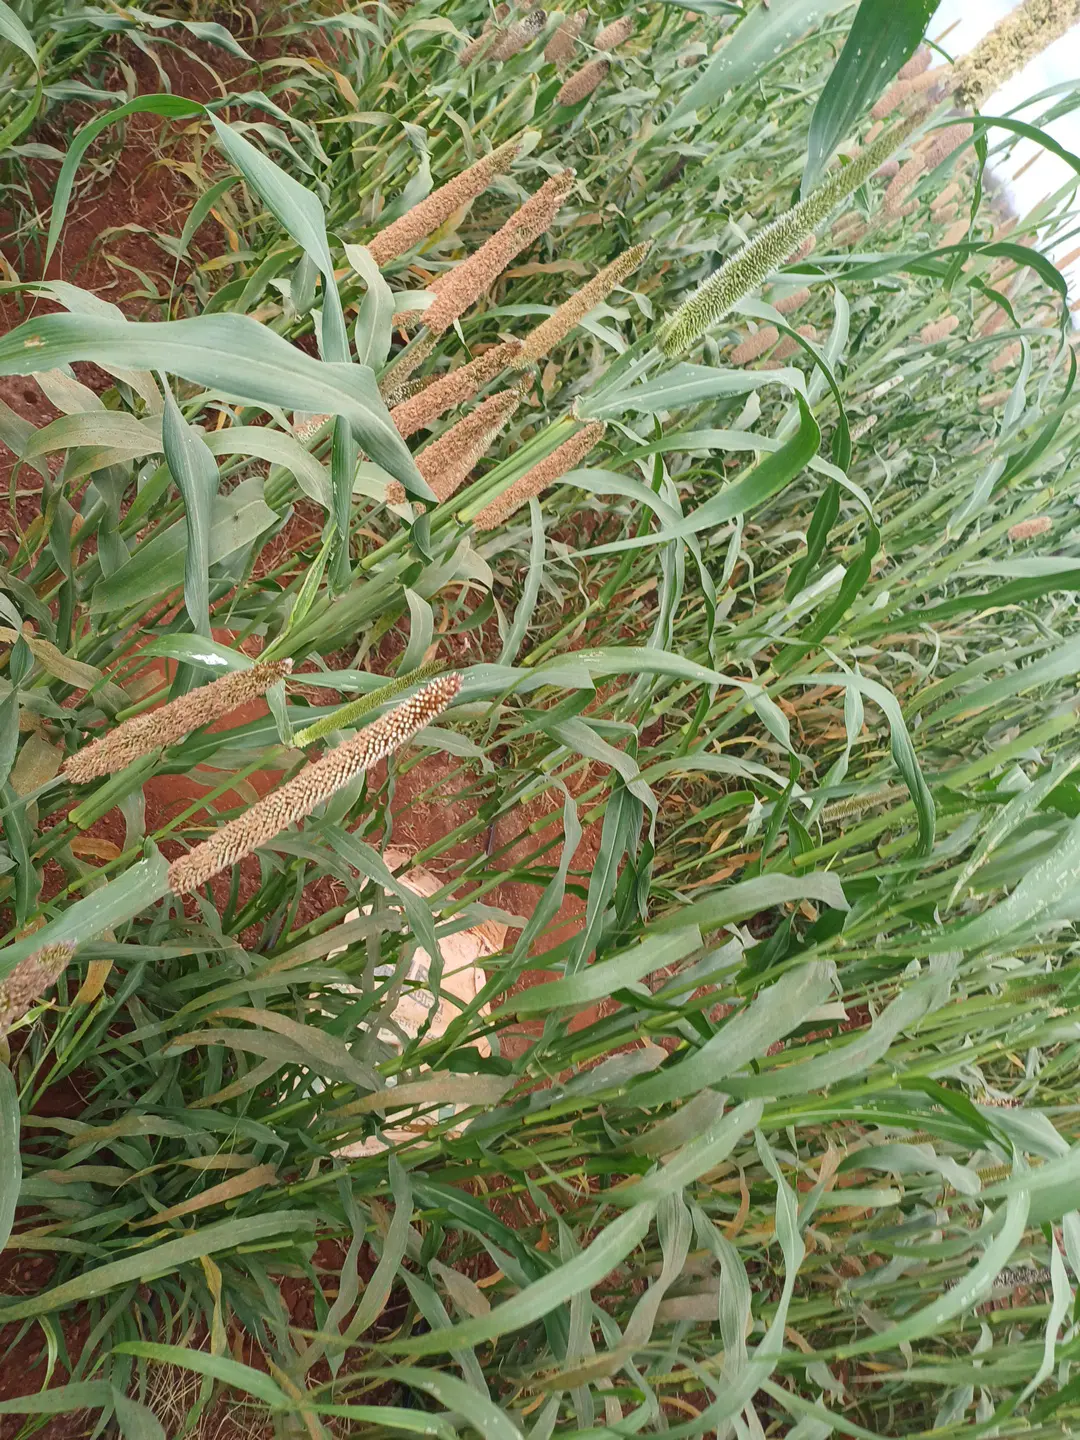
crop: pearl millet
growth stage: filling grain
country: Kenya
